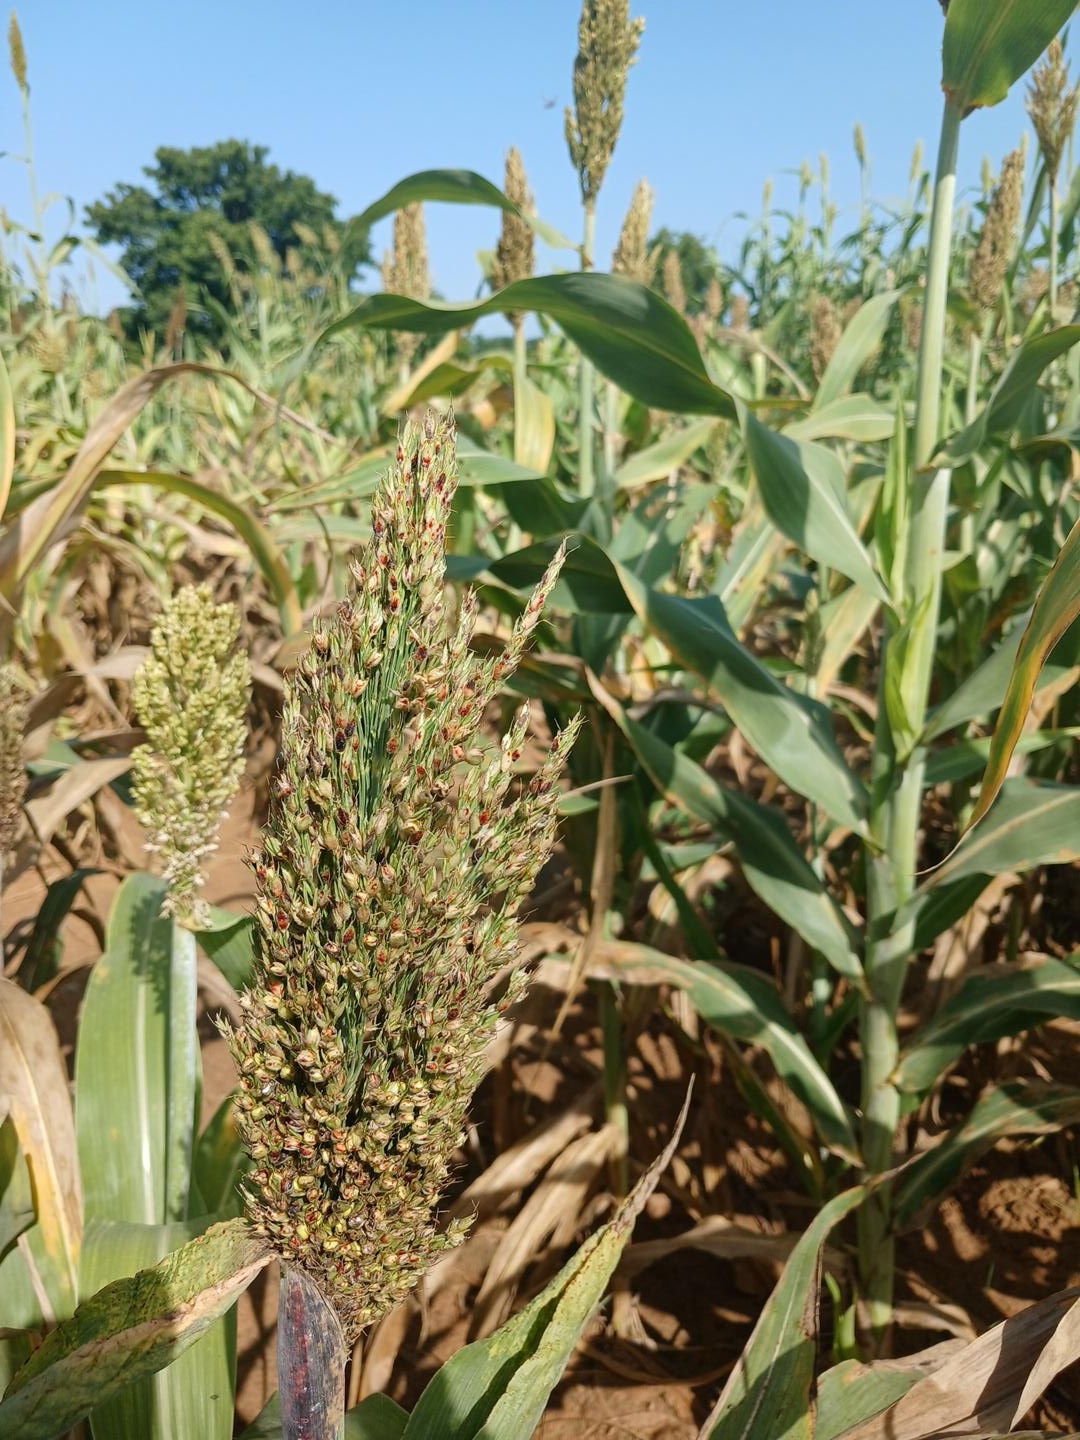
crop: sorghum
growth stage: filling grain
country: Senegal
